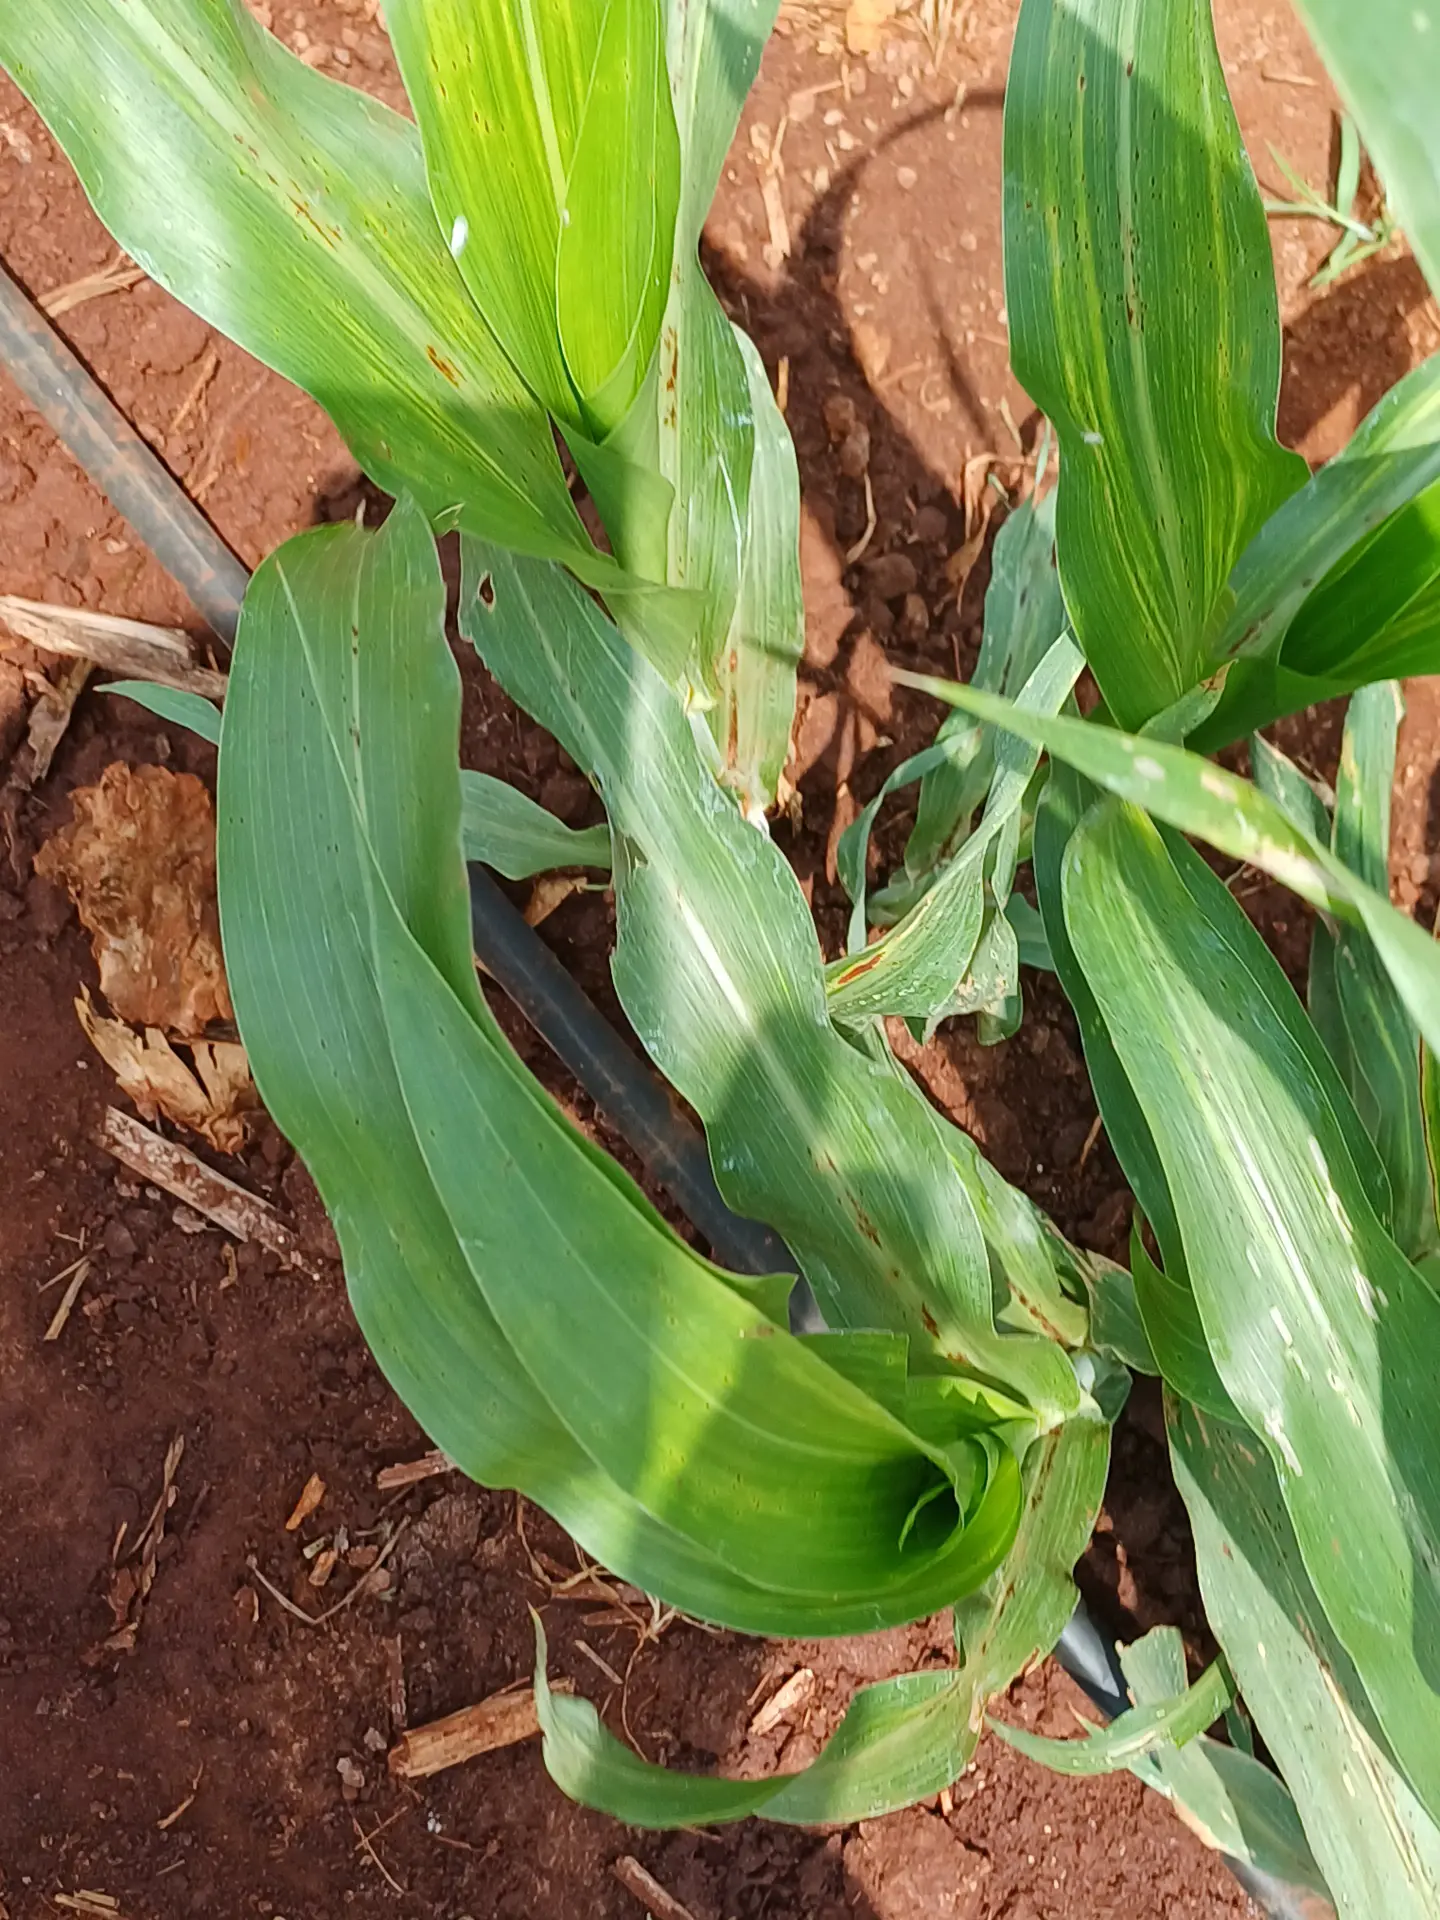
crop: sorghum
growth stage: vegetative
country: Kenya
